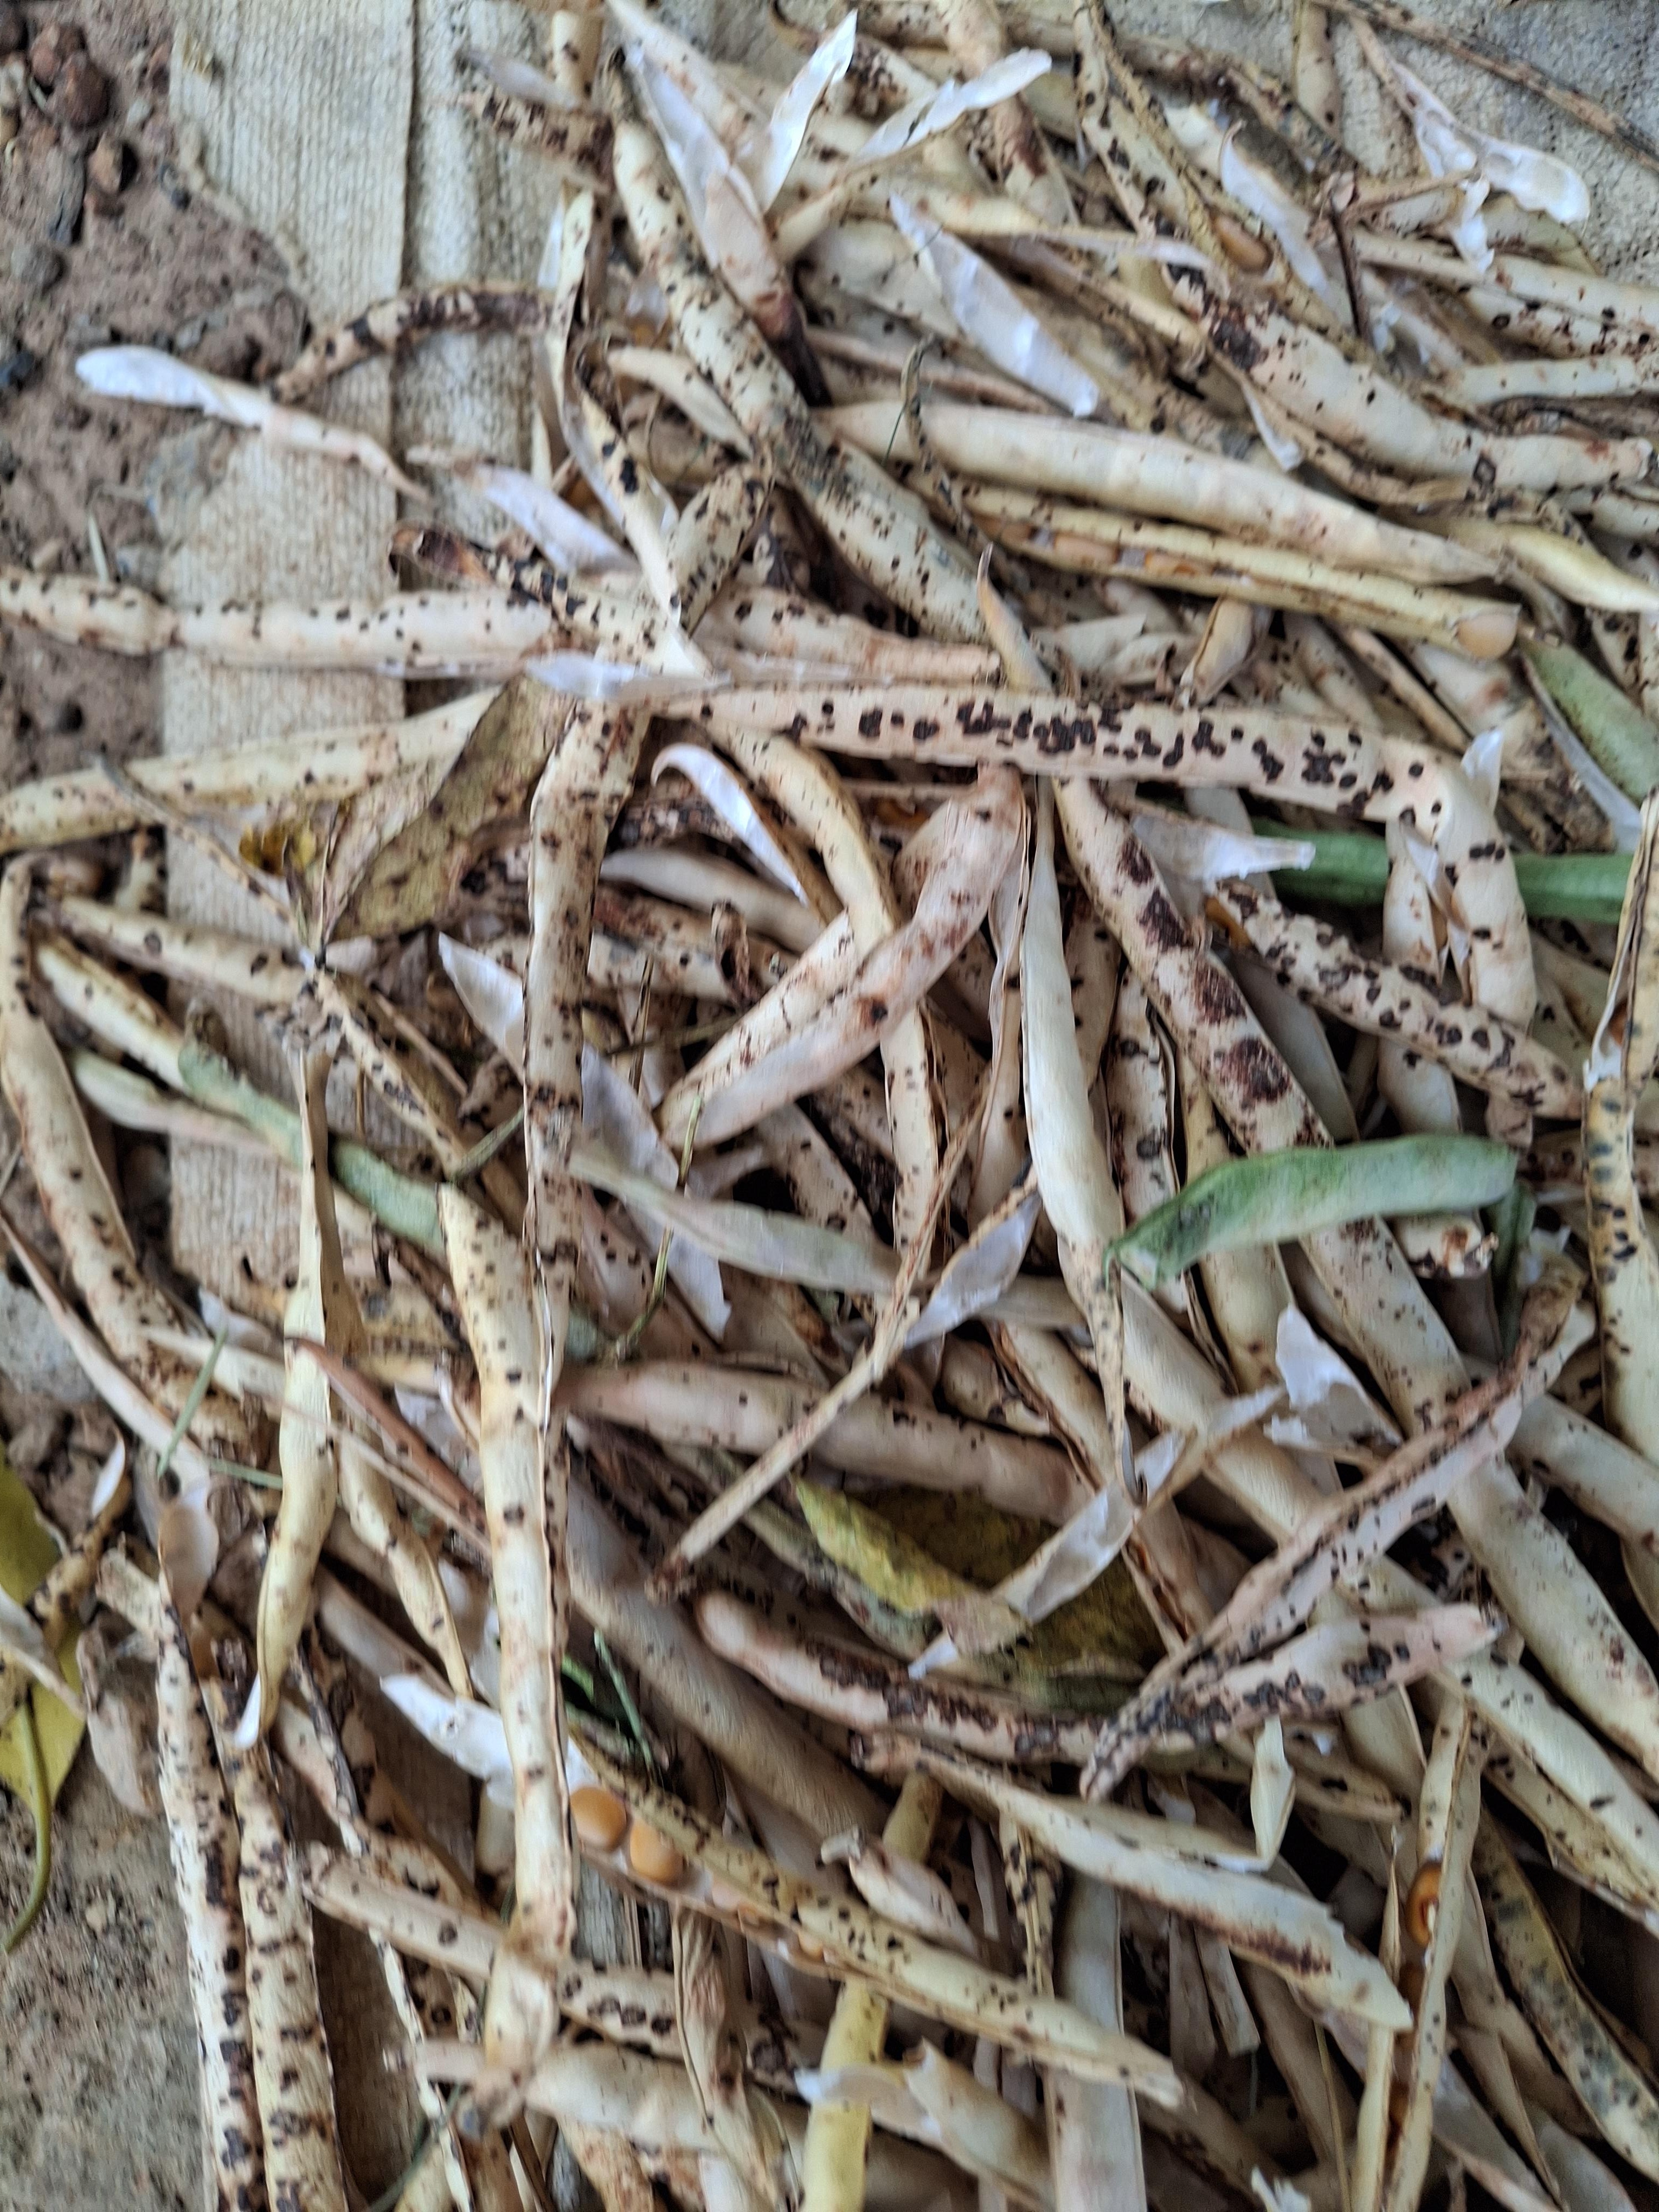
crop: cowpea
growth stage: harvest
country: Nigeria
